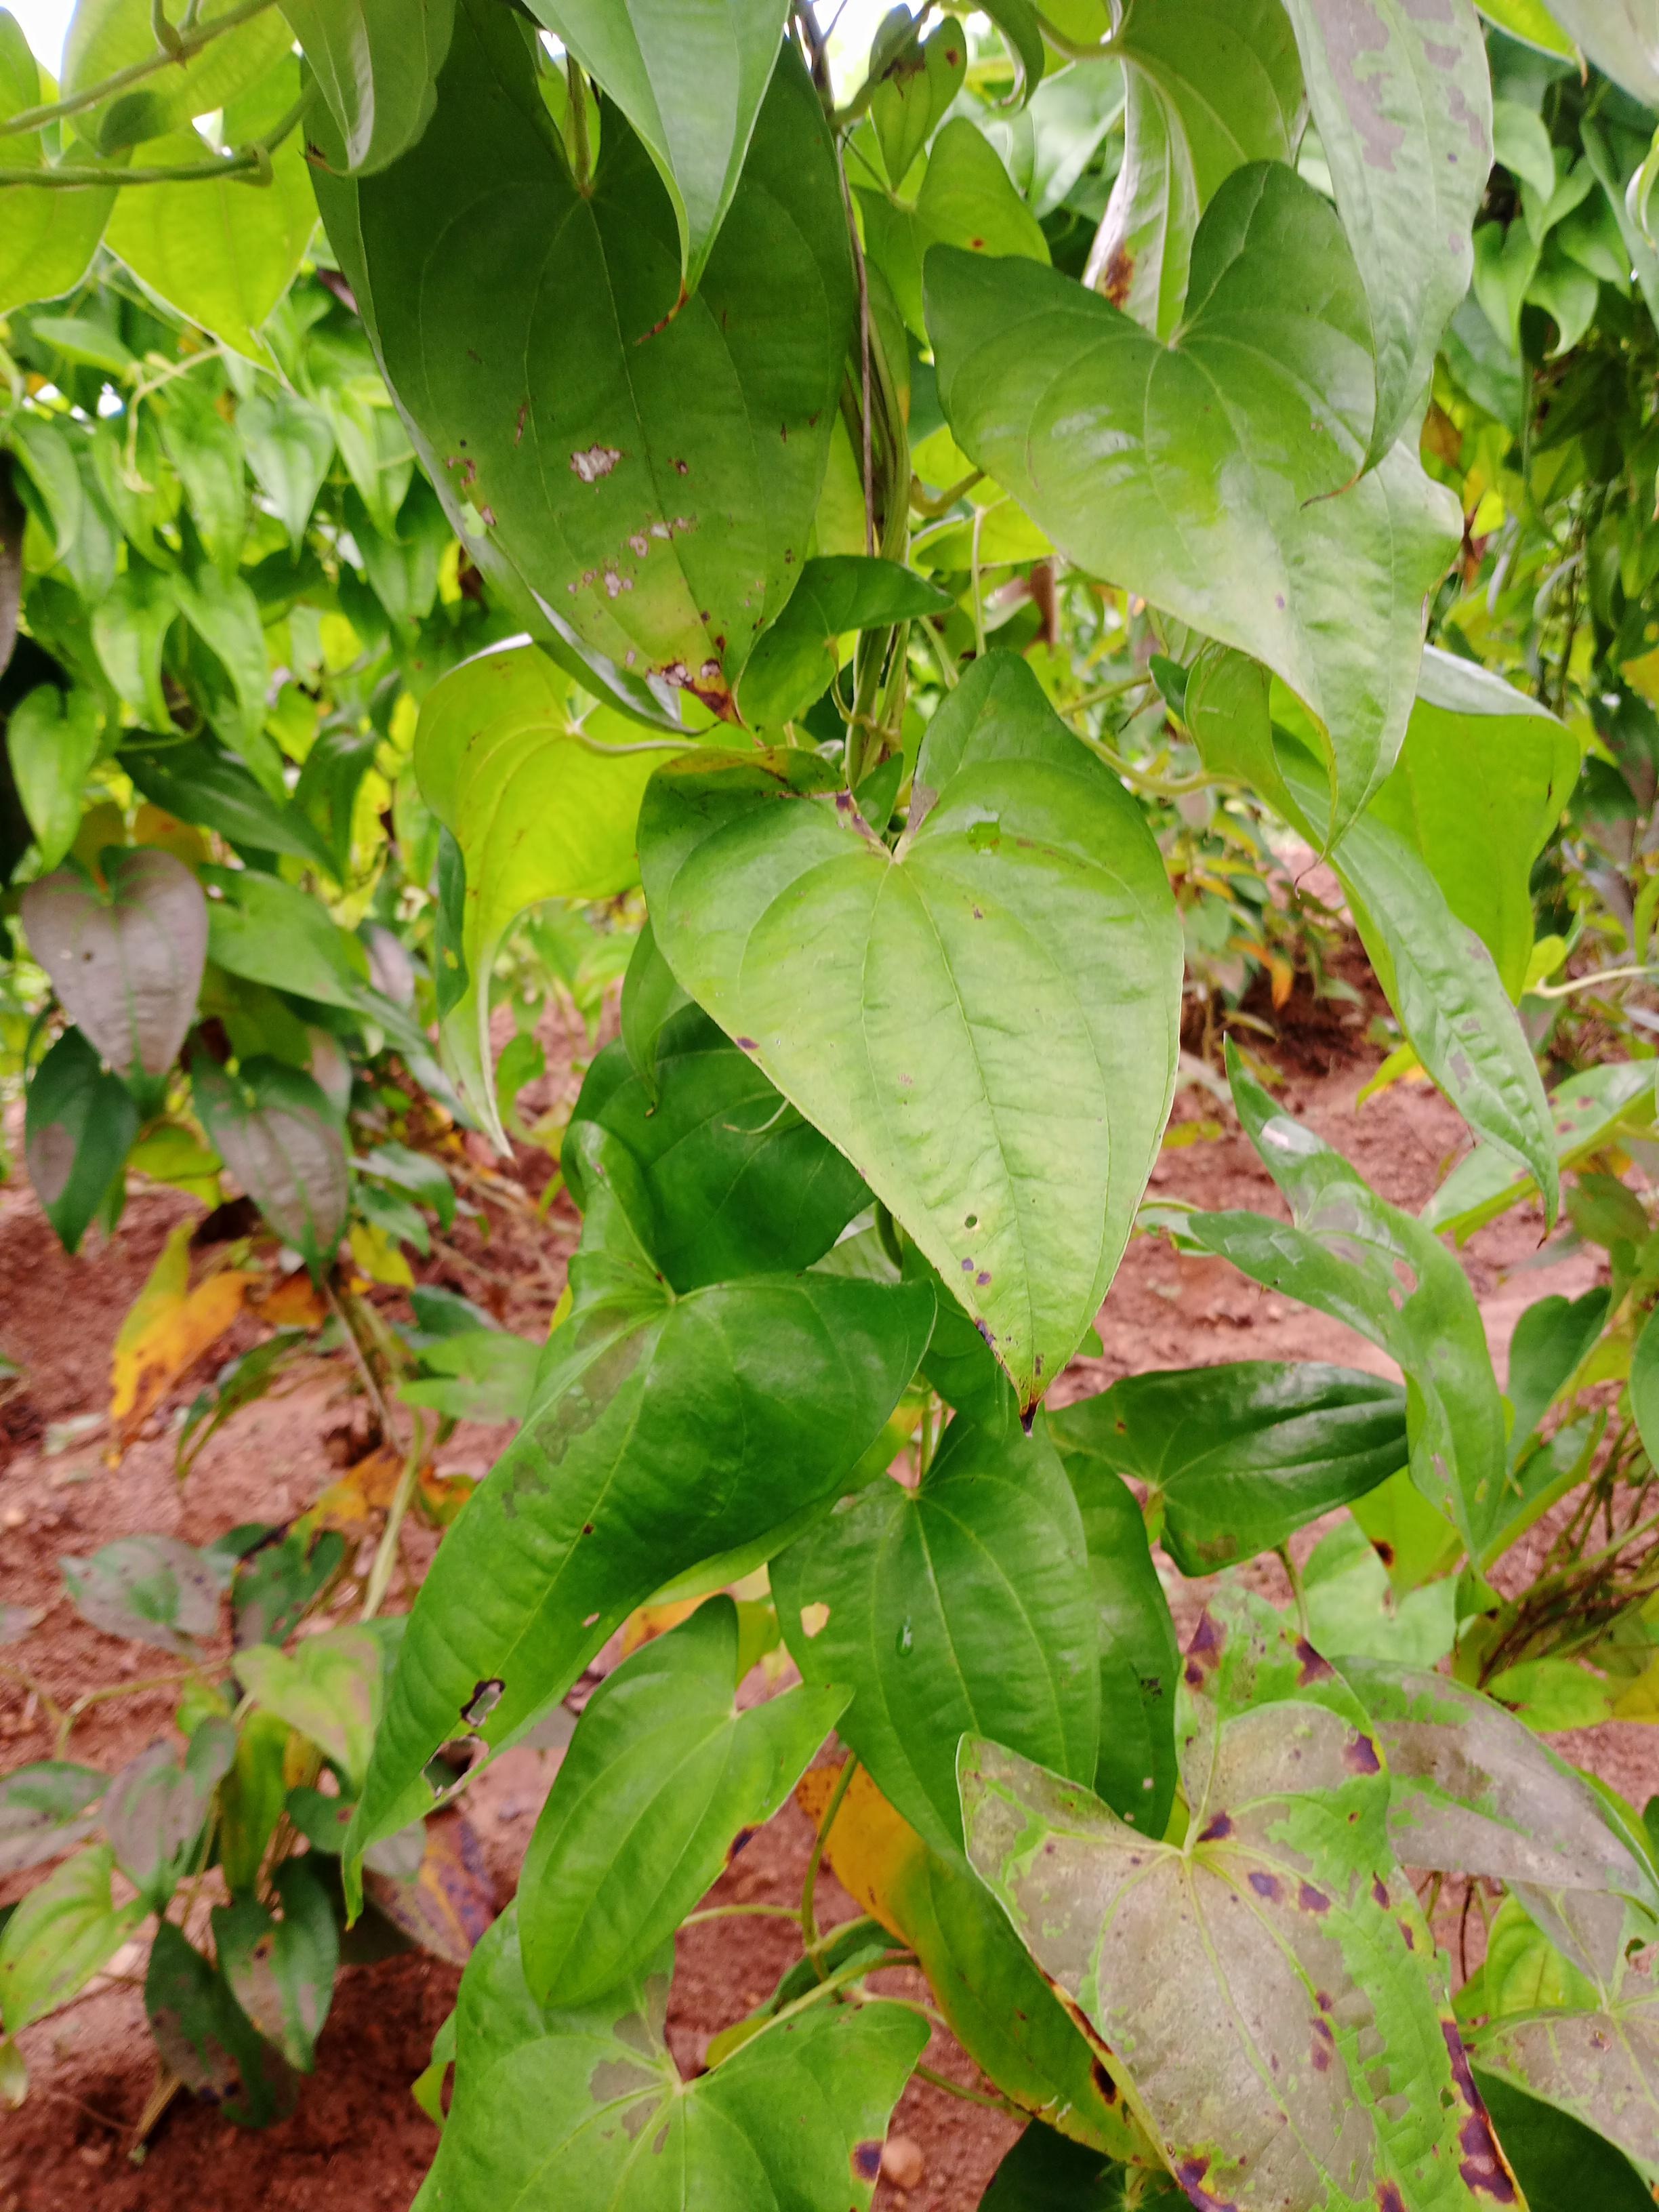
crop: yam
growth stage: vegetative
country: Nigeria
